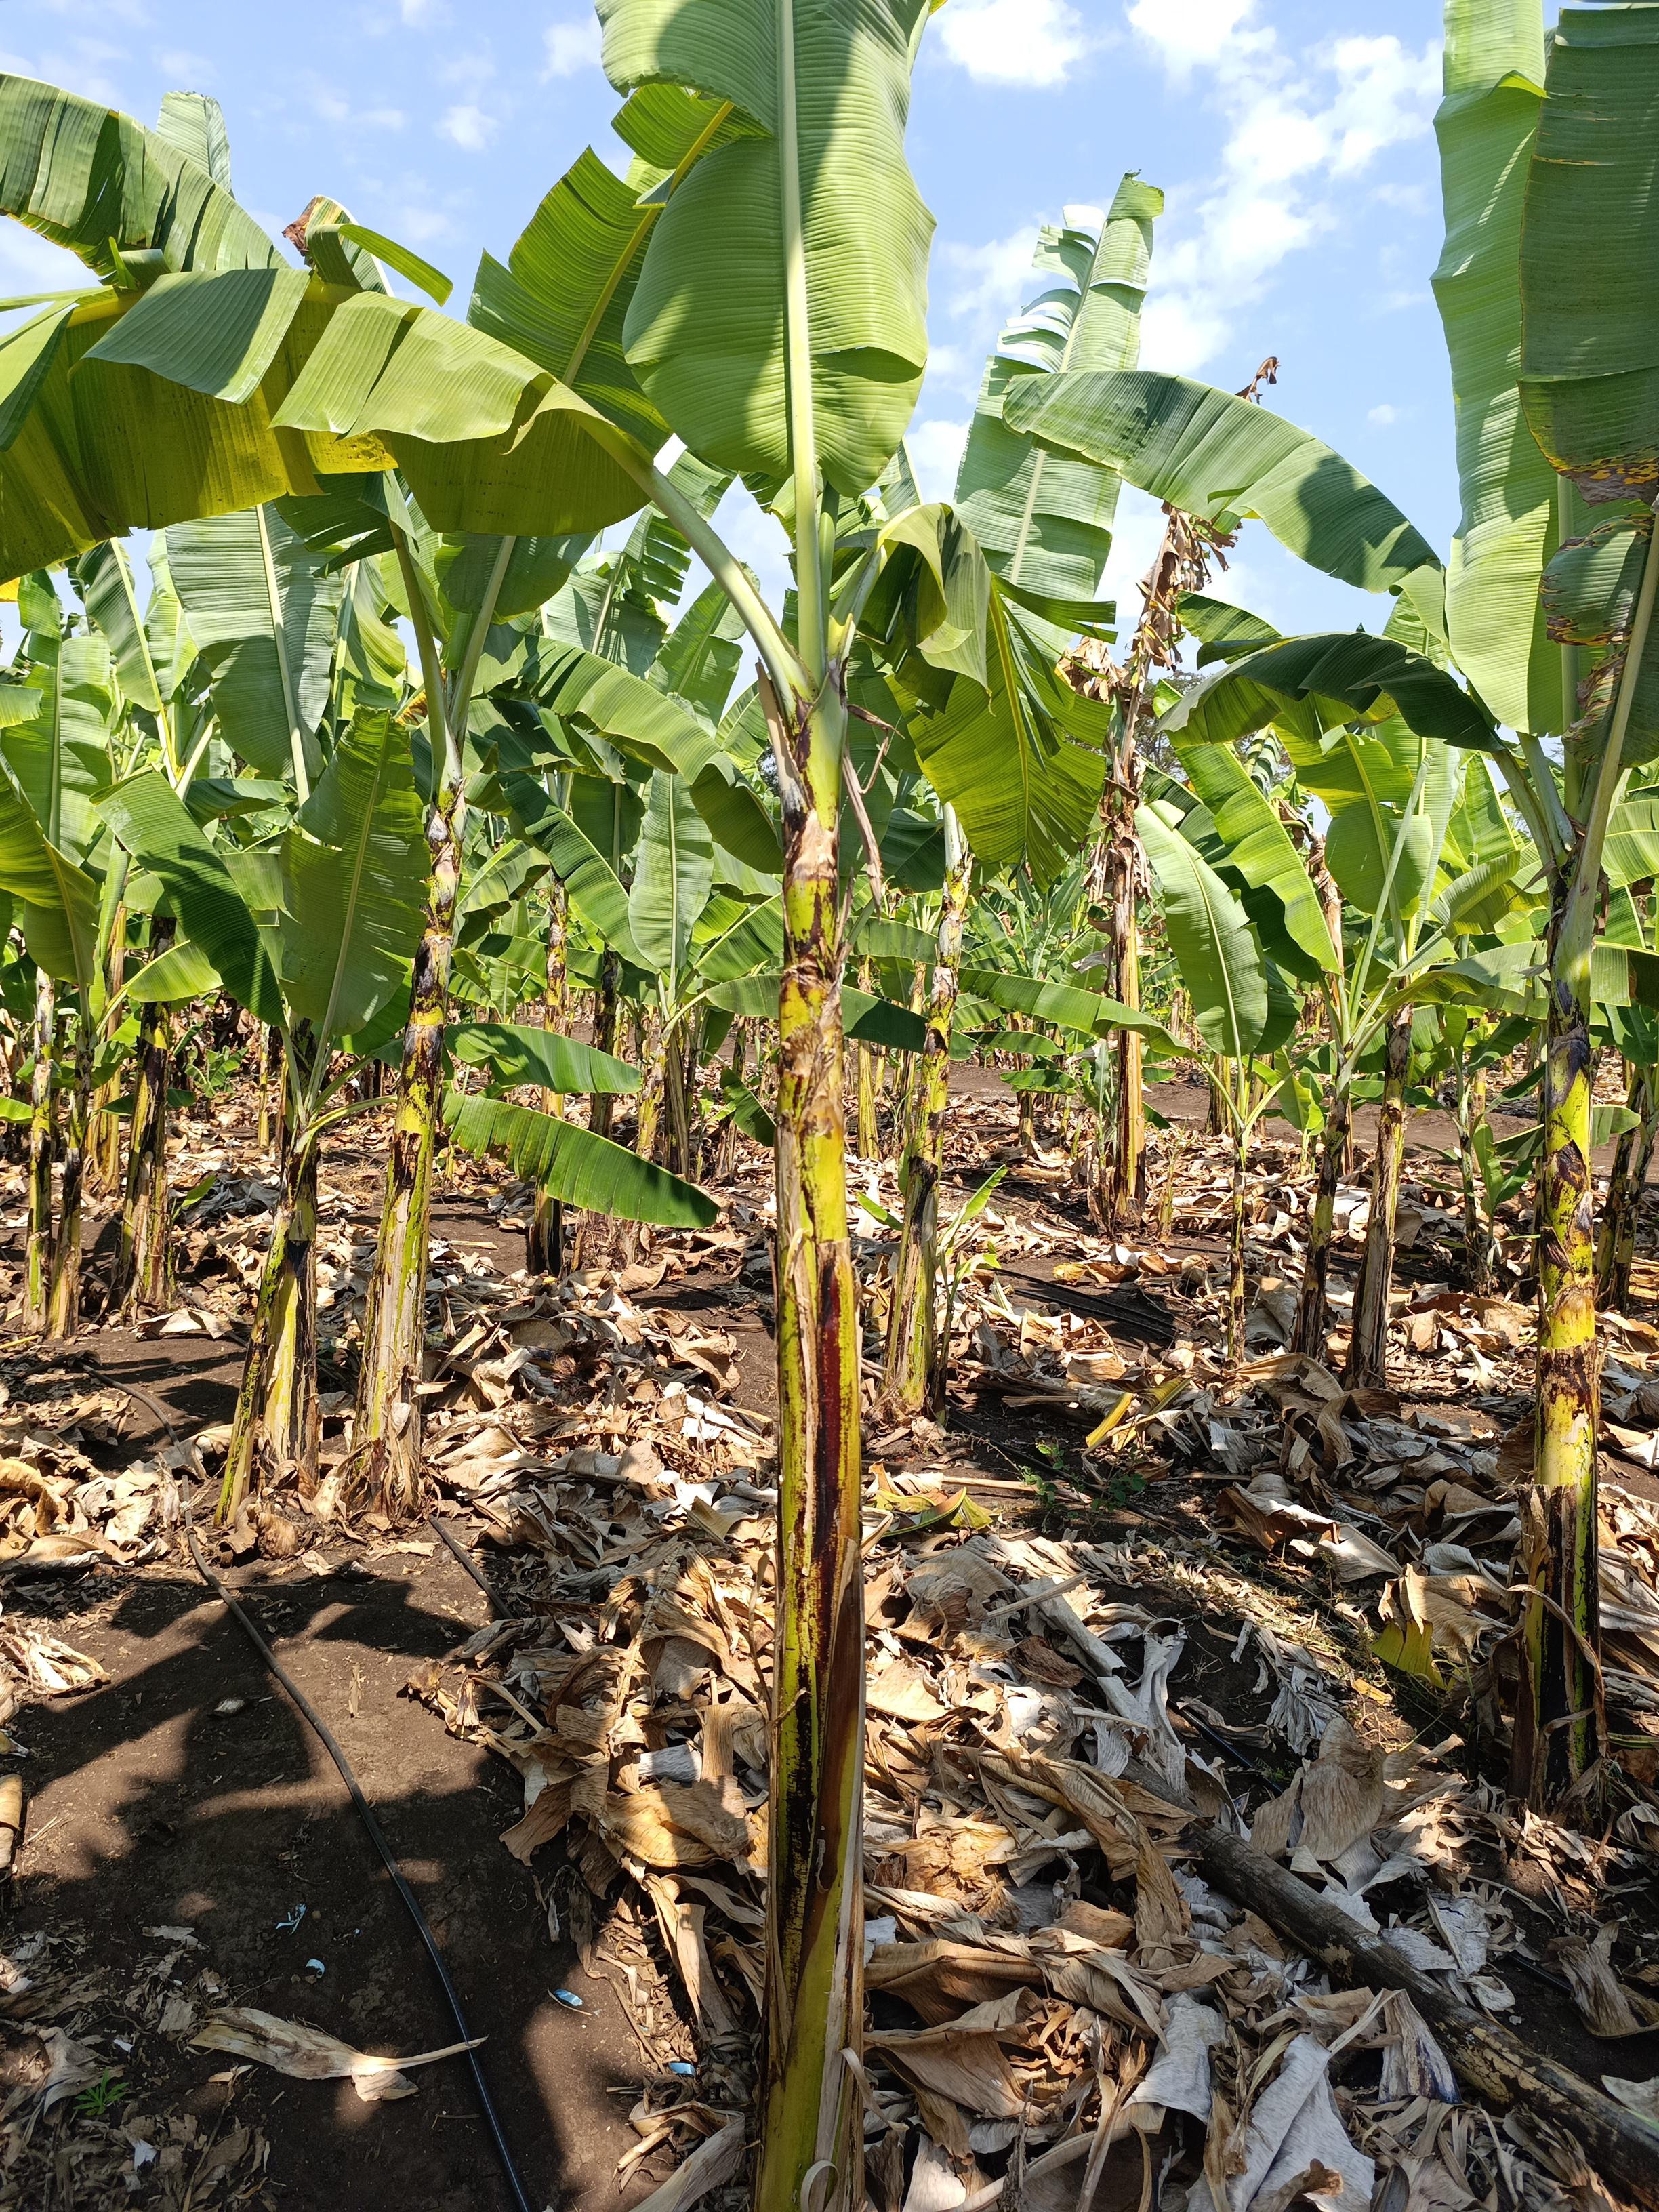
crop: banana
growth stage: vegetative
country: Tanzania
